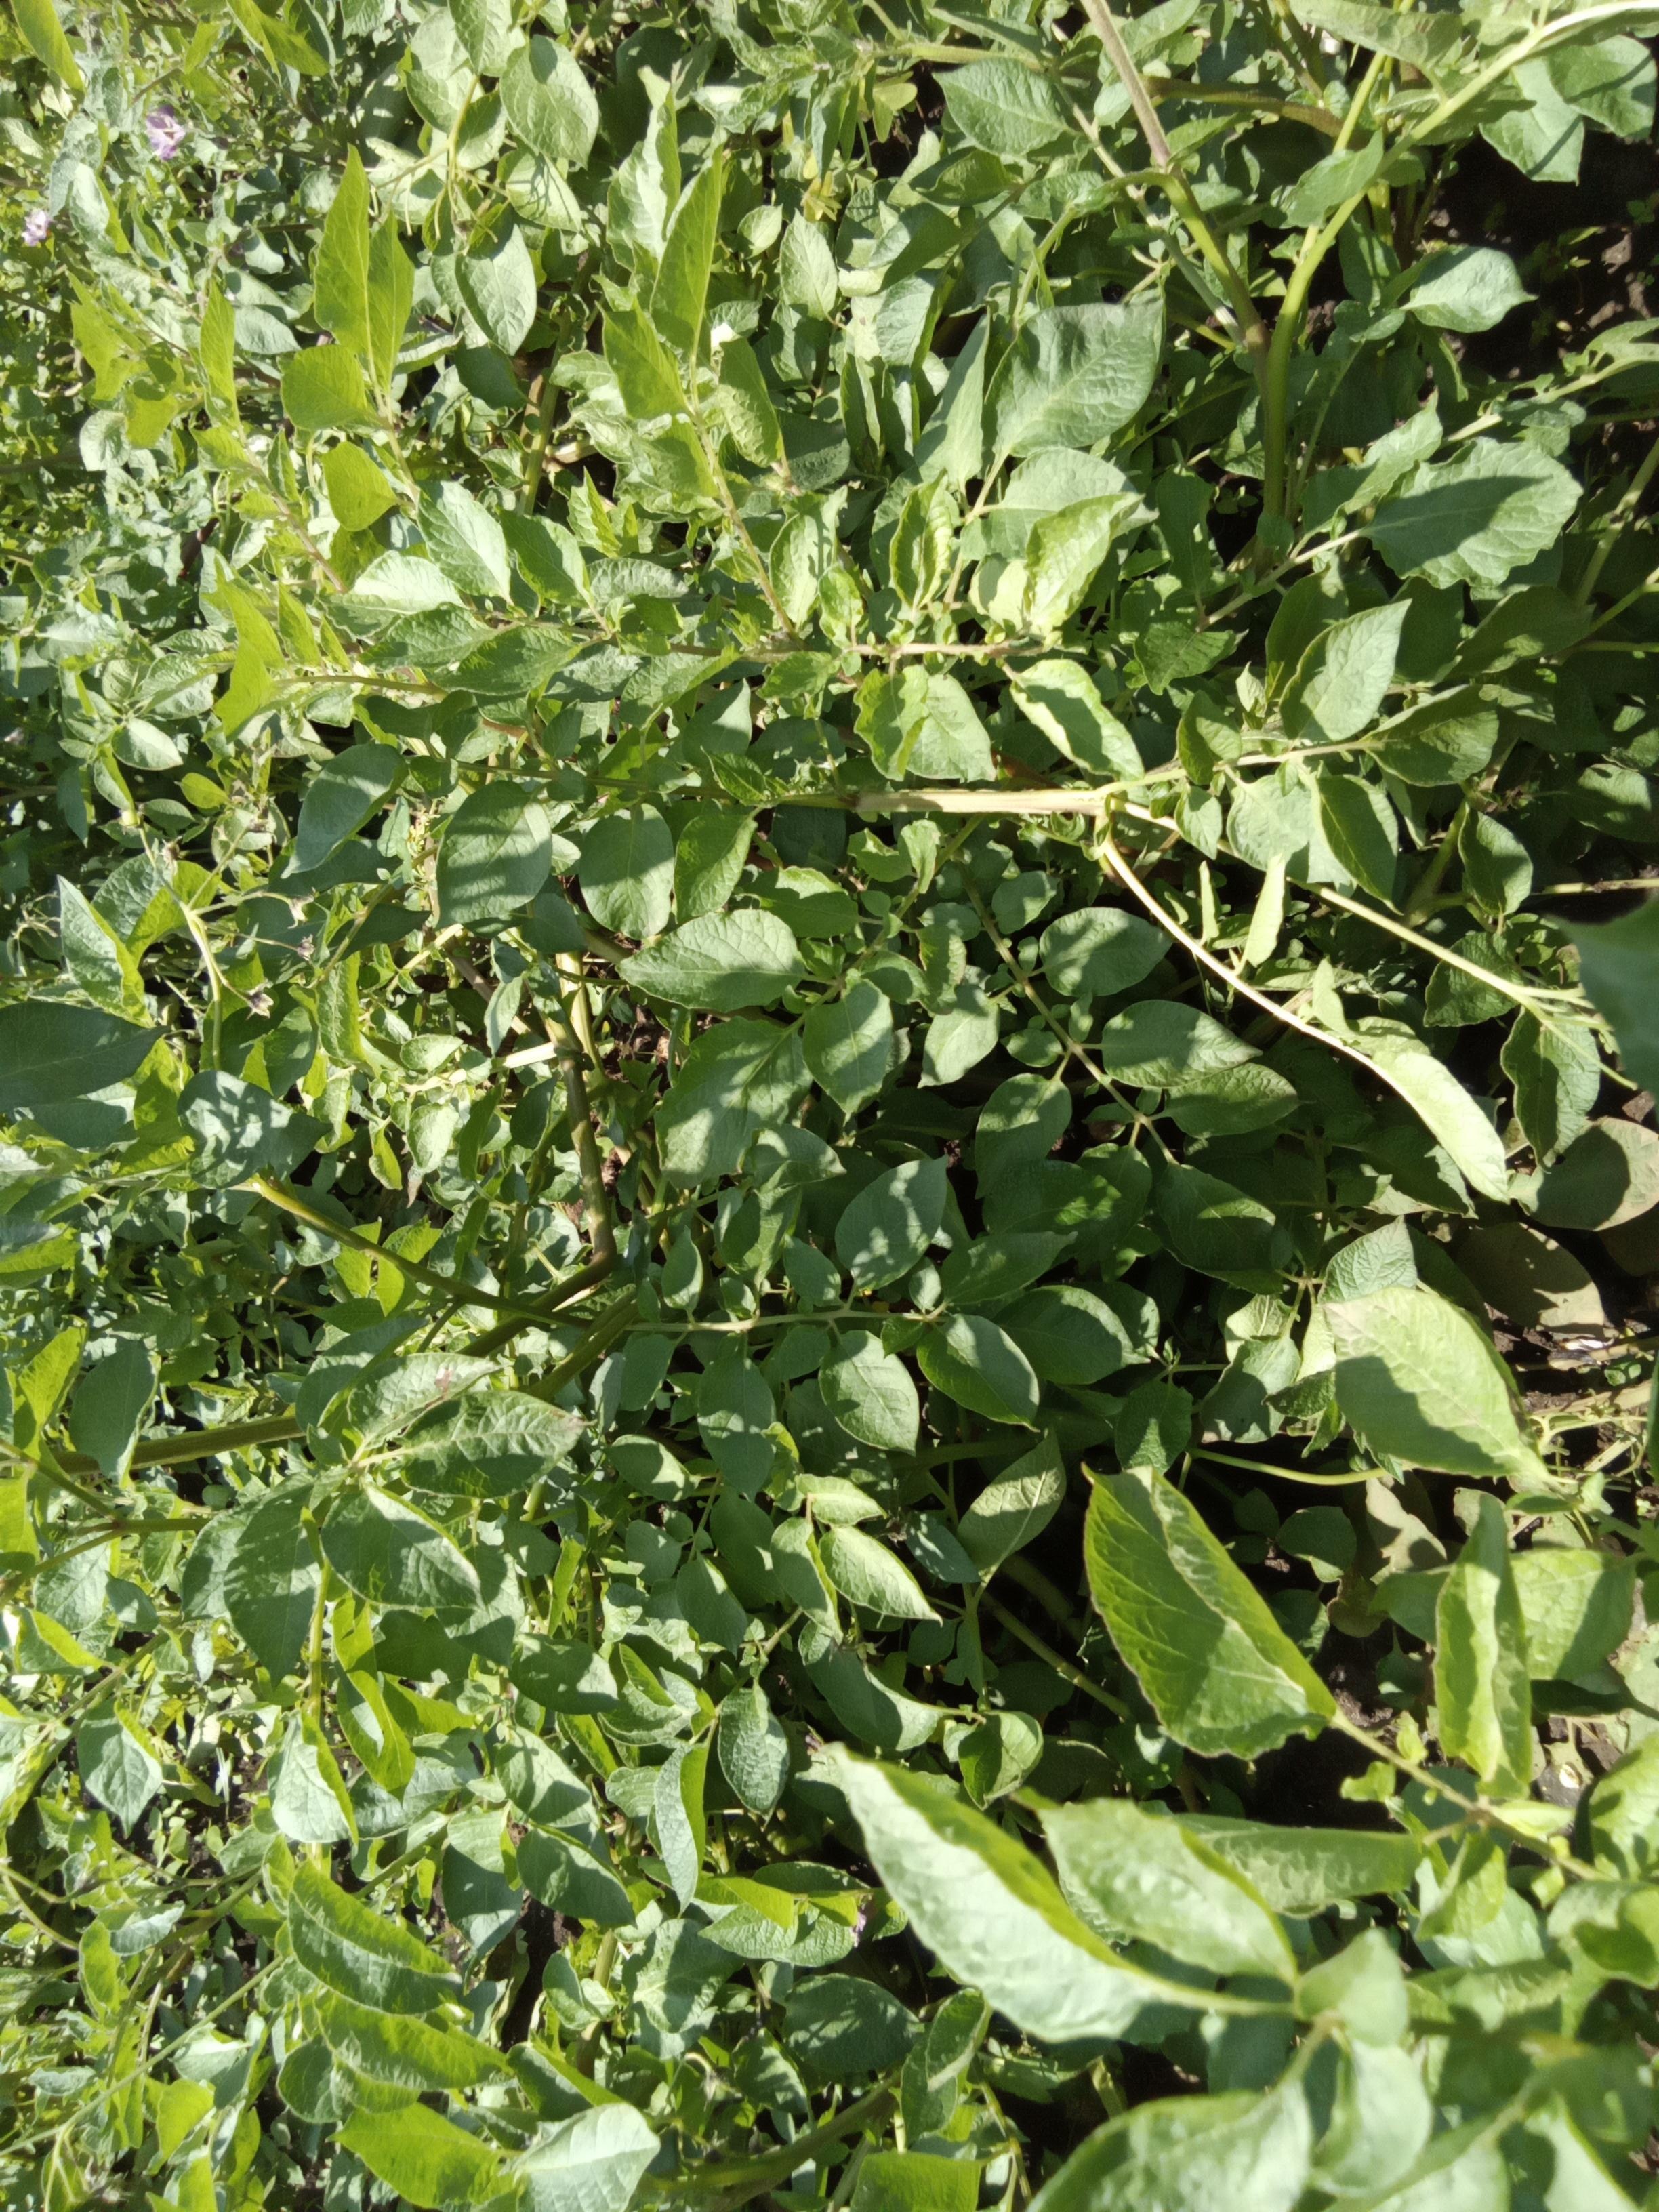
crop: potato
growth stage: flowering
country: Kenya
